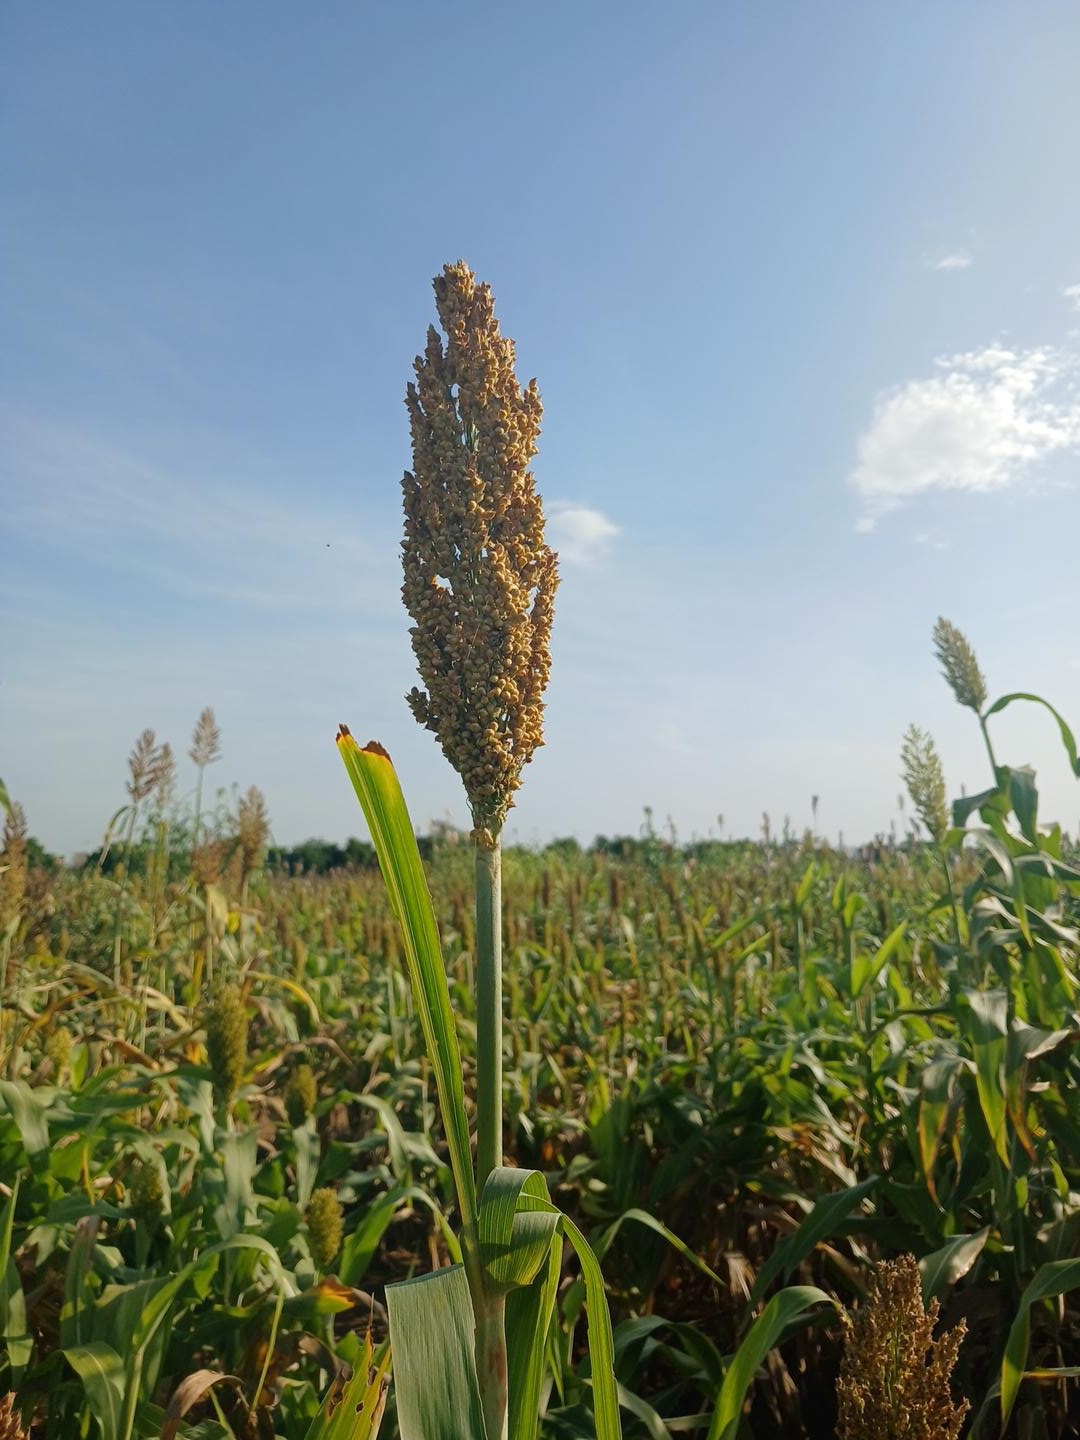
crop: sorghum
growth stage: filling grain
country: Senegal
